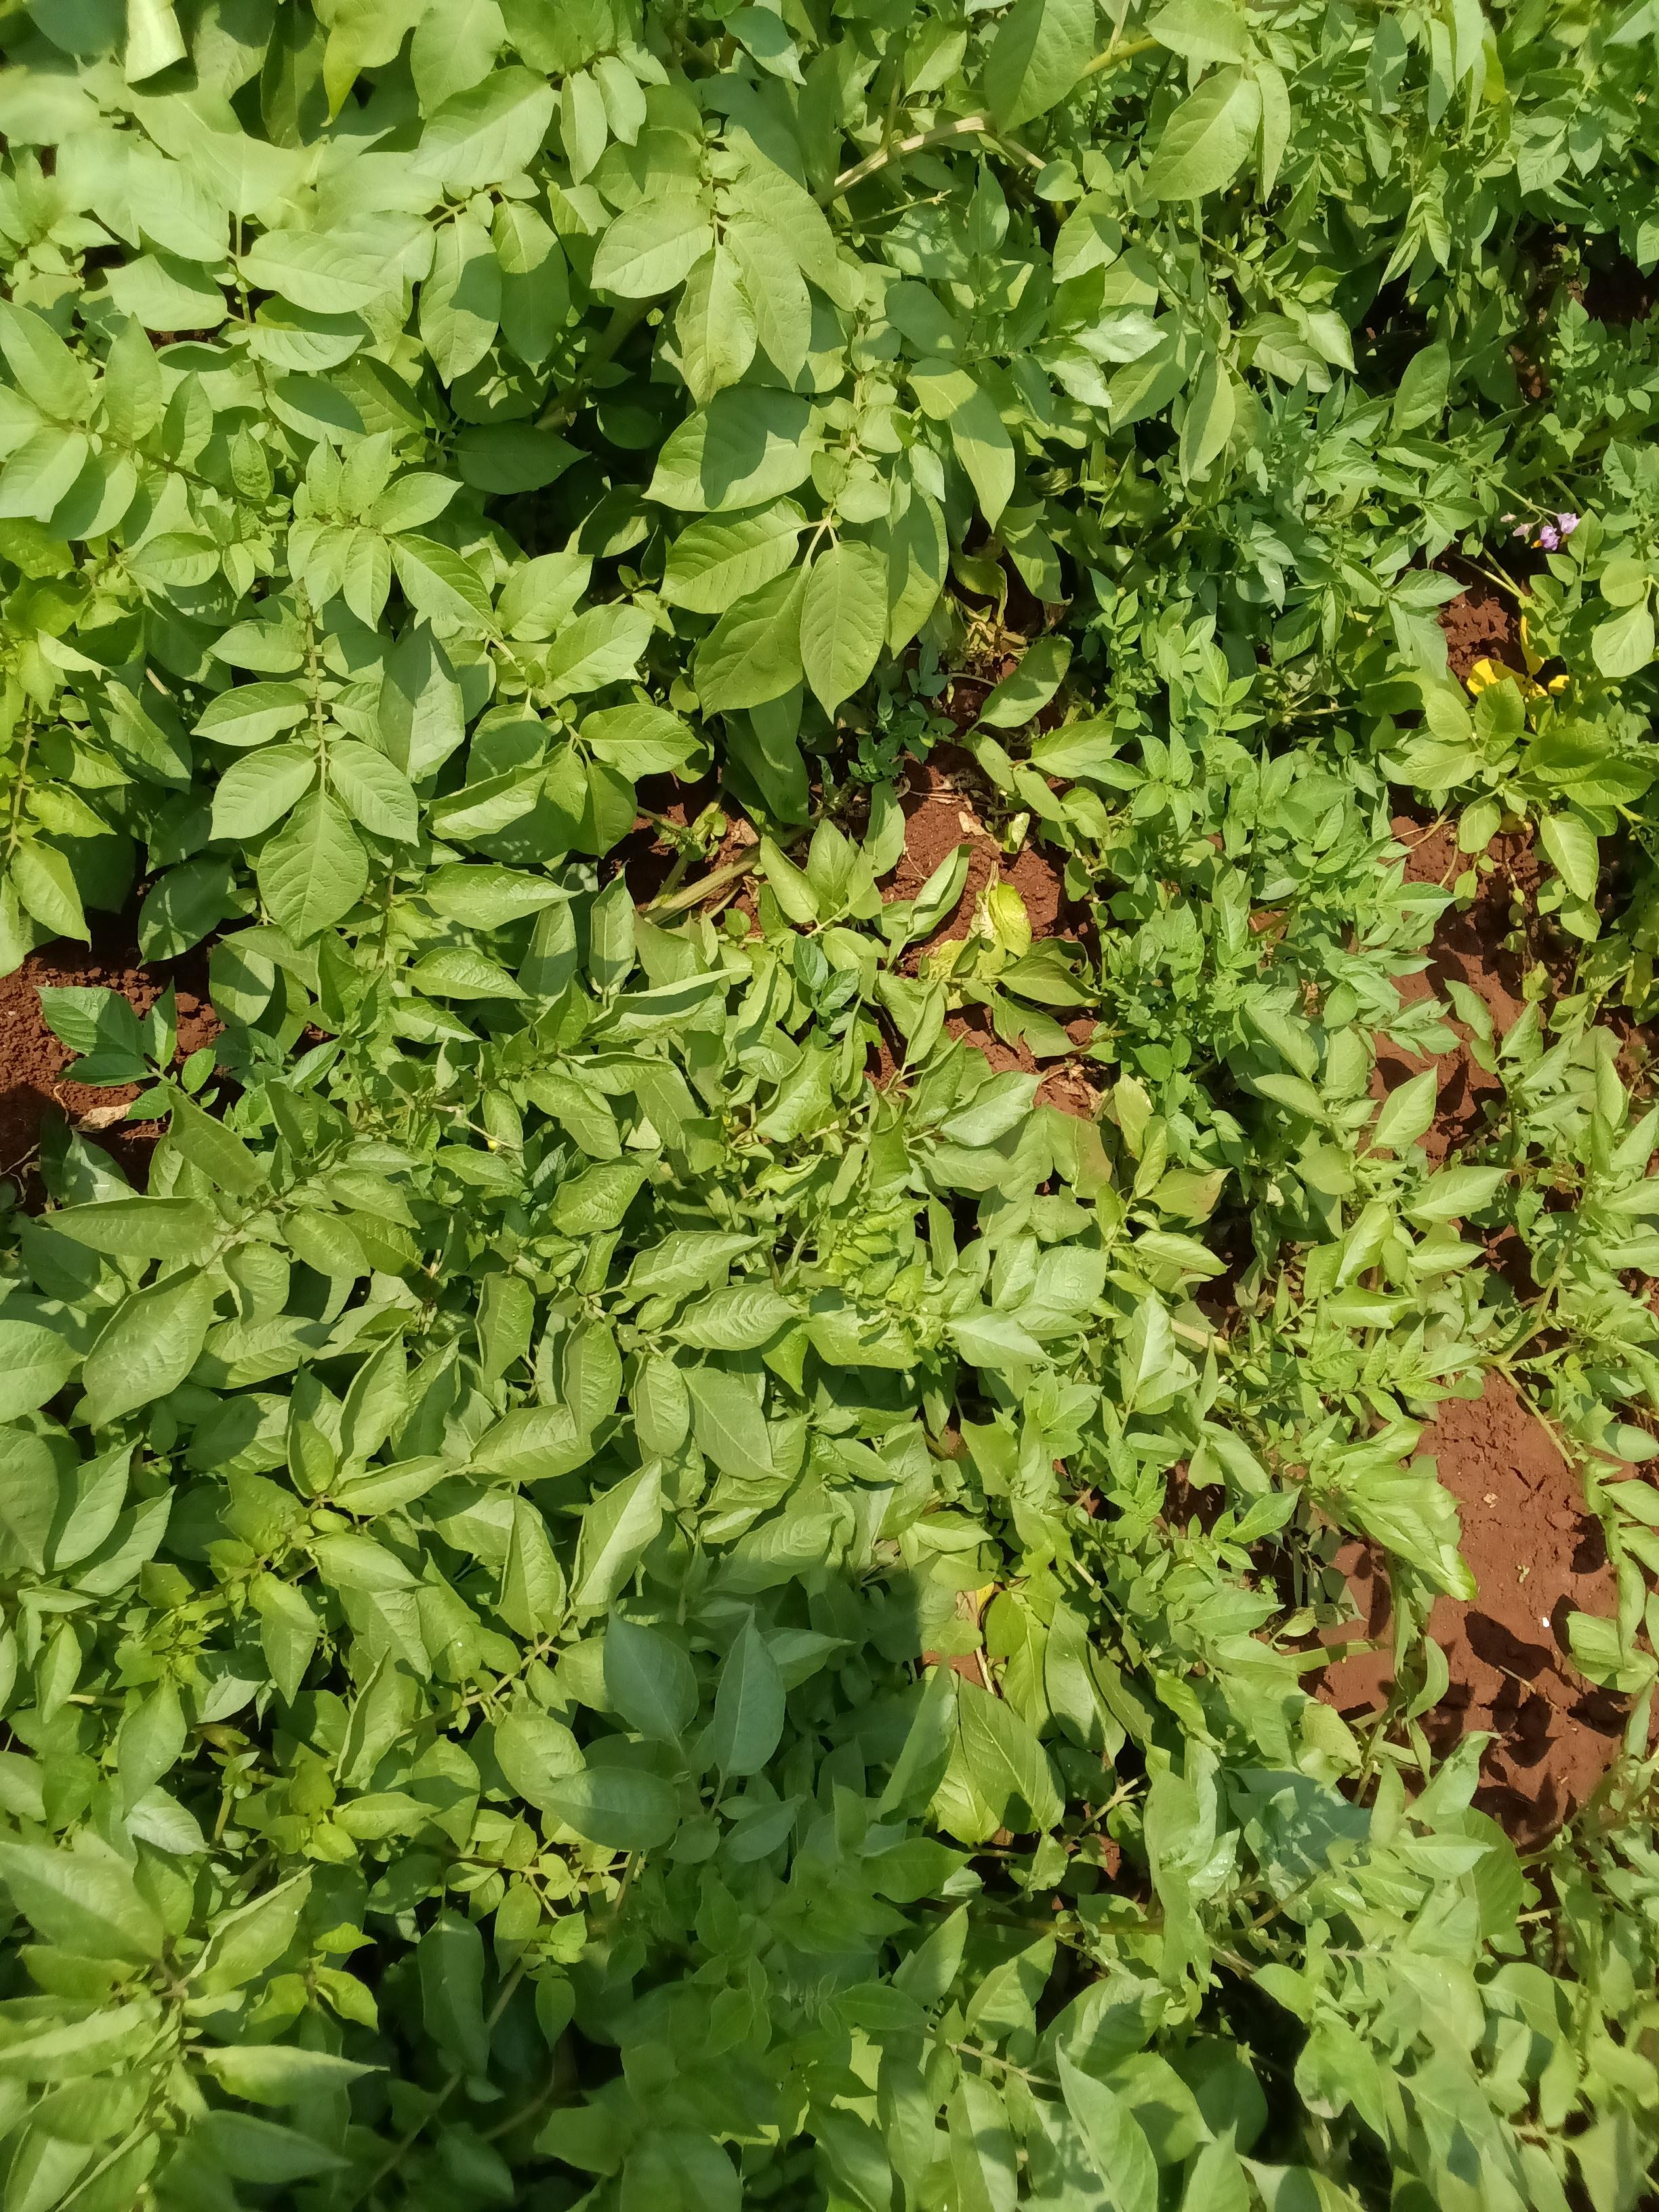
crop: potato
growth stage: maturity
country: Kenya
